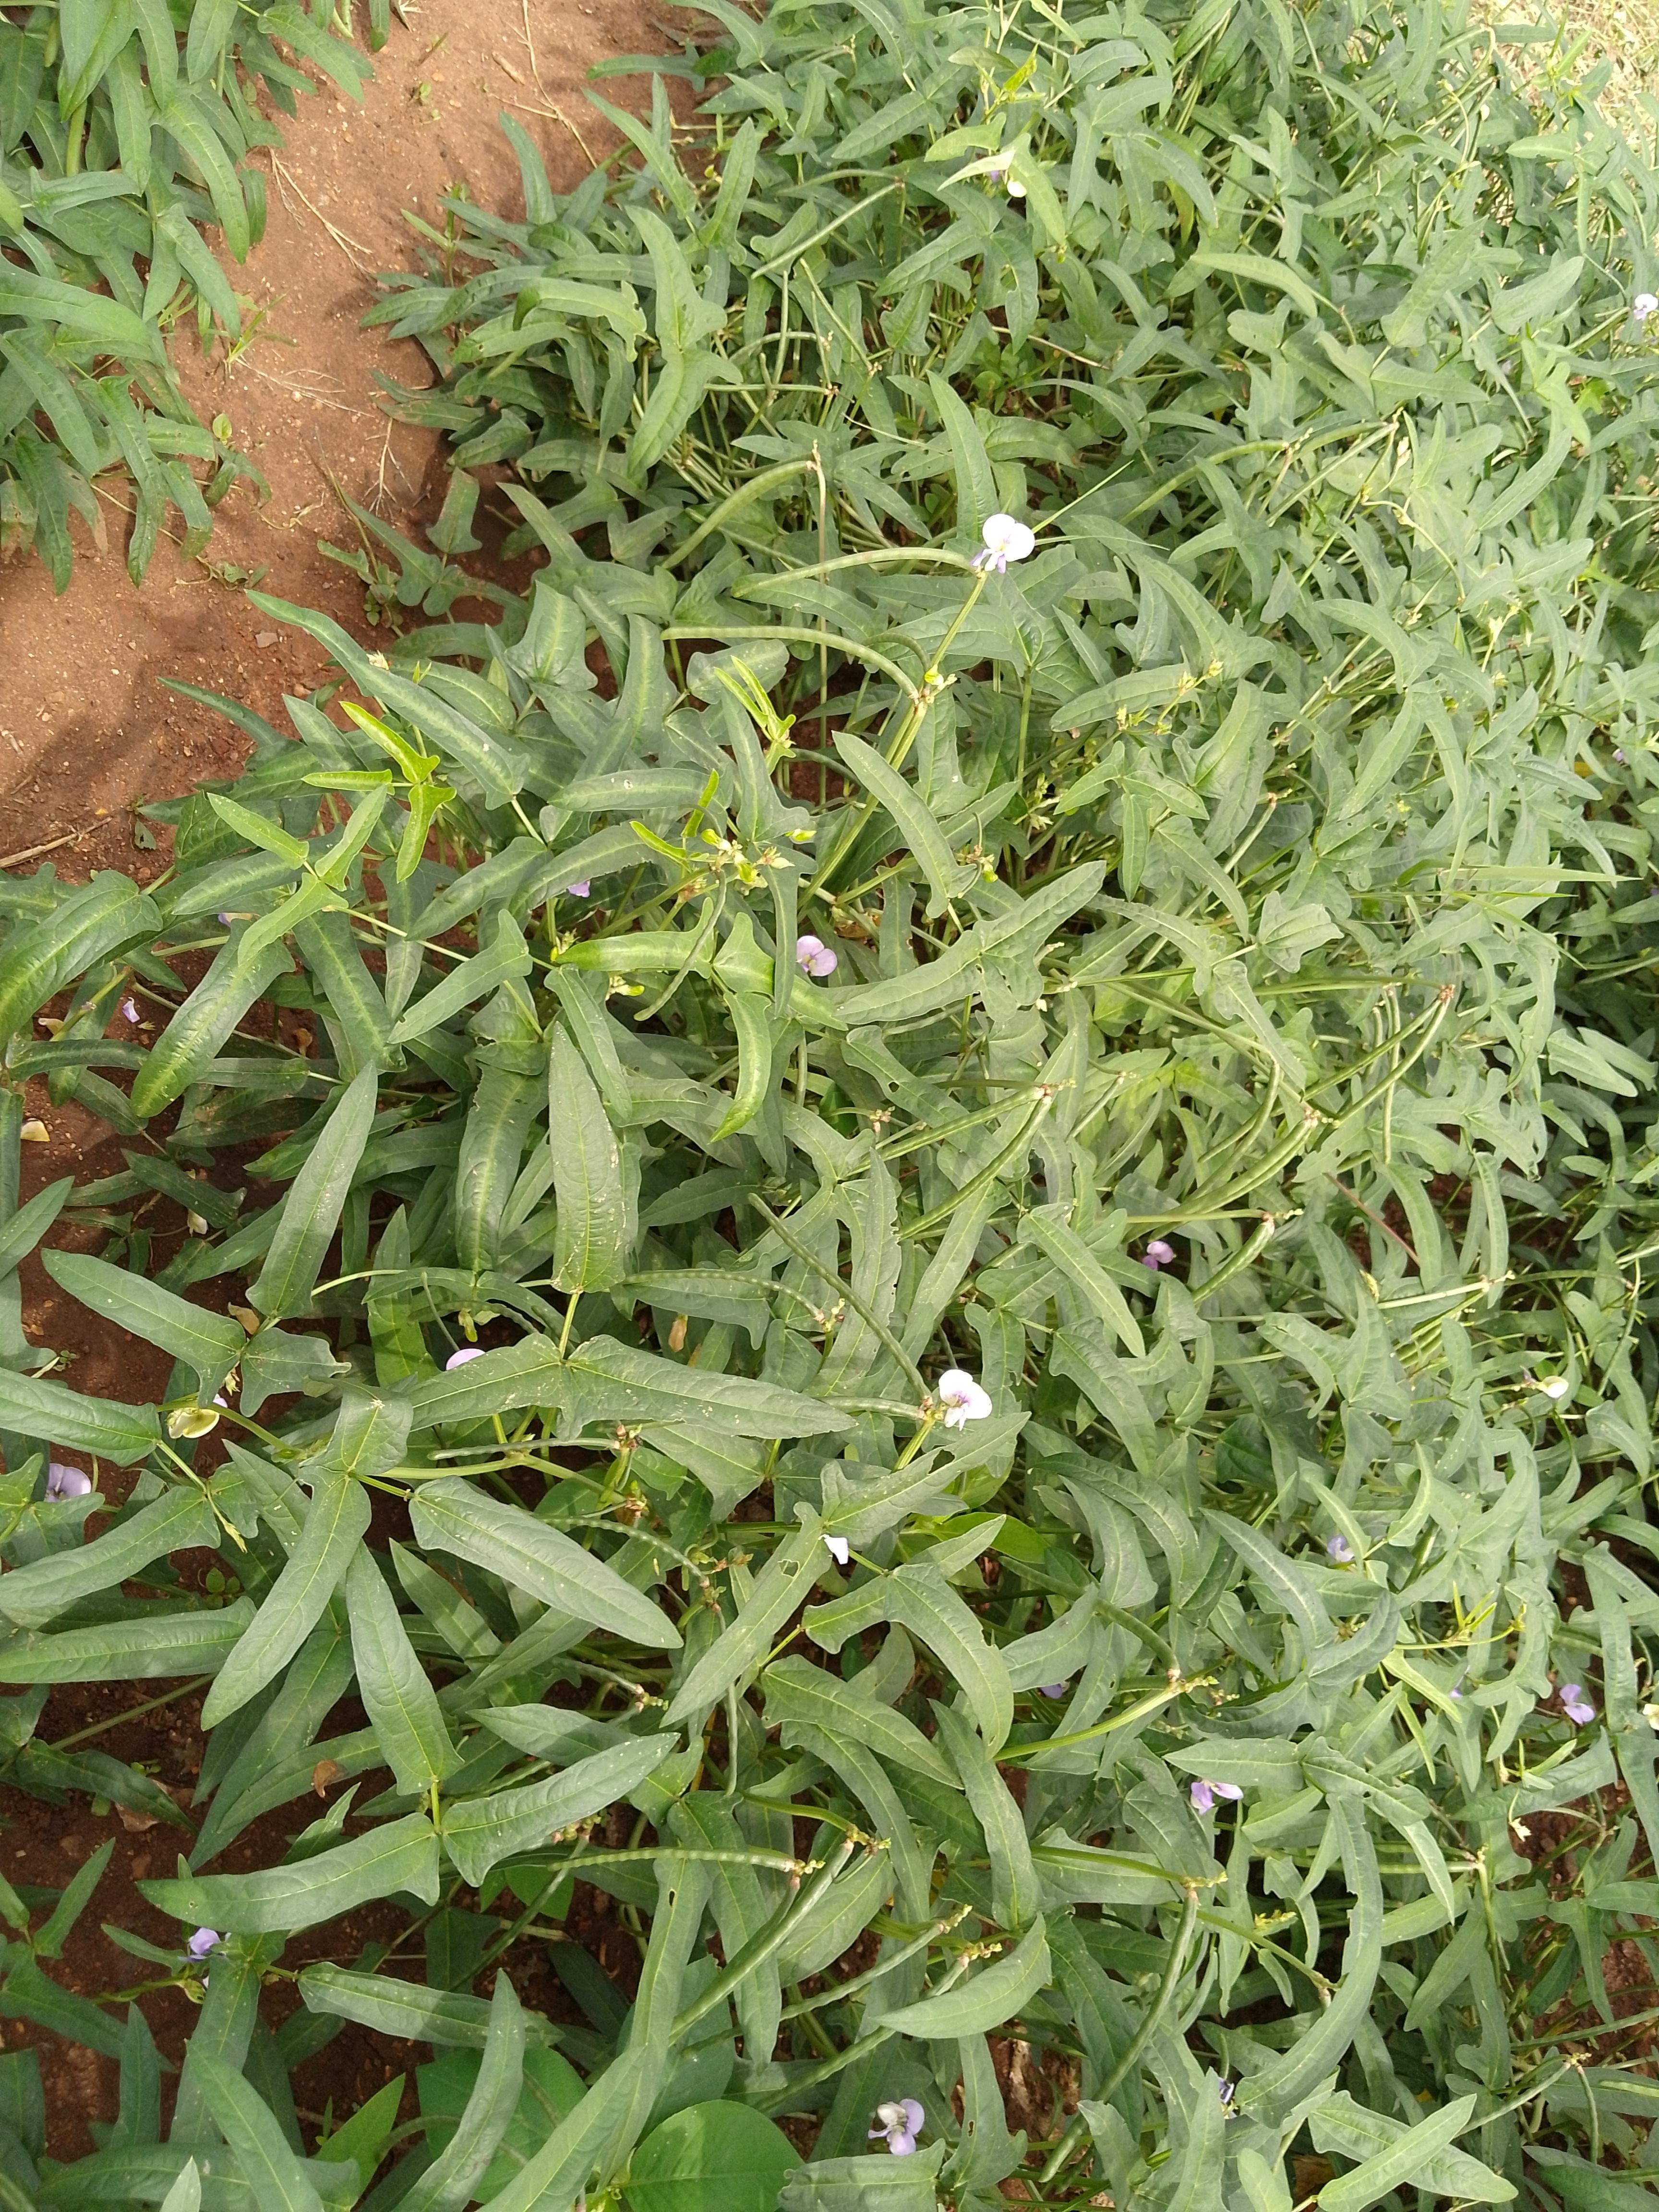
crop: cowpea
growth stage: development pod
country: Malawi
